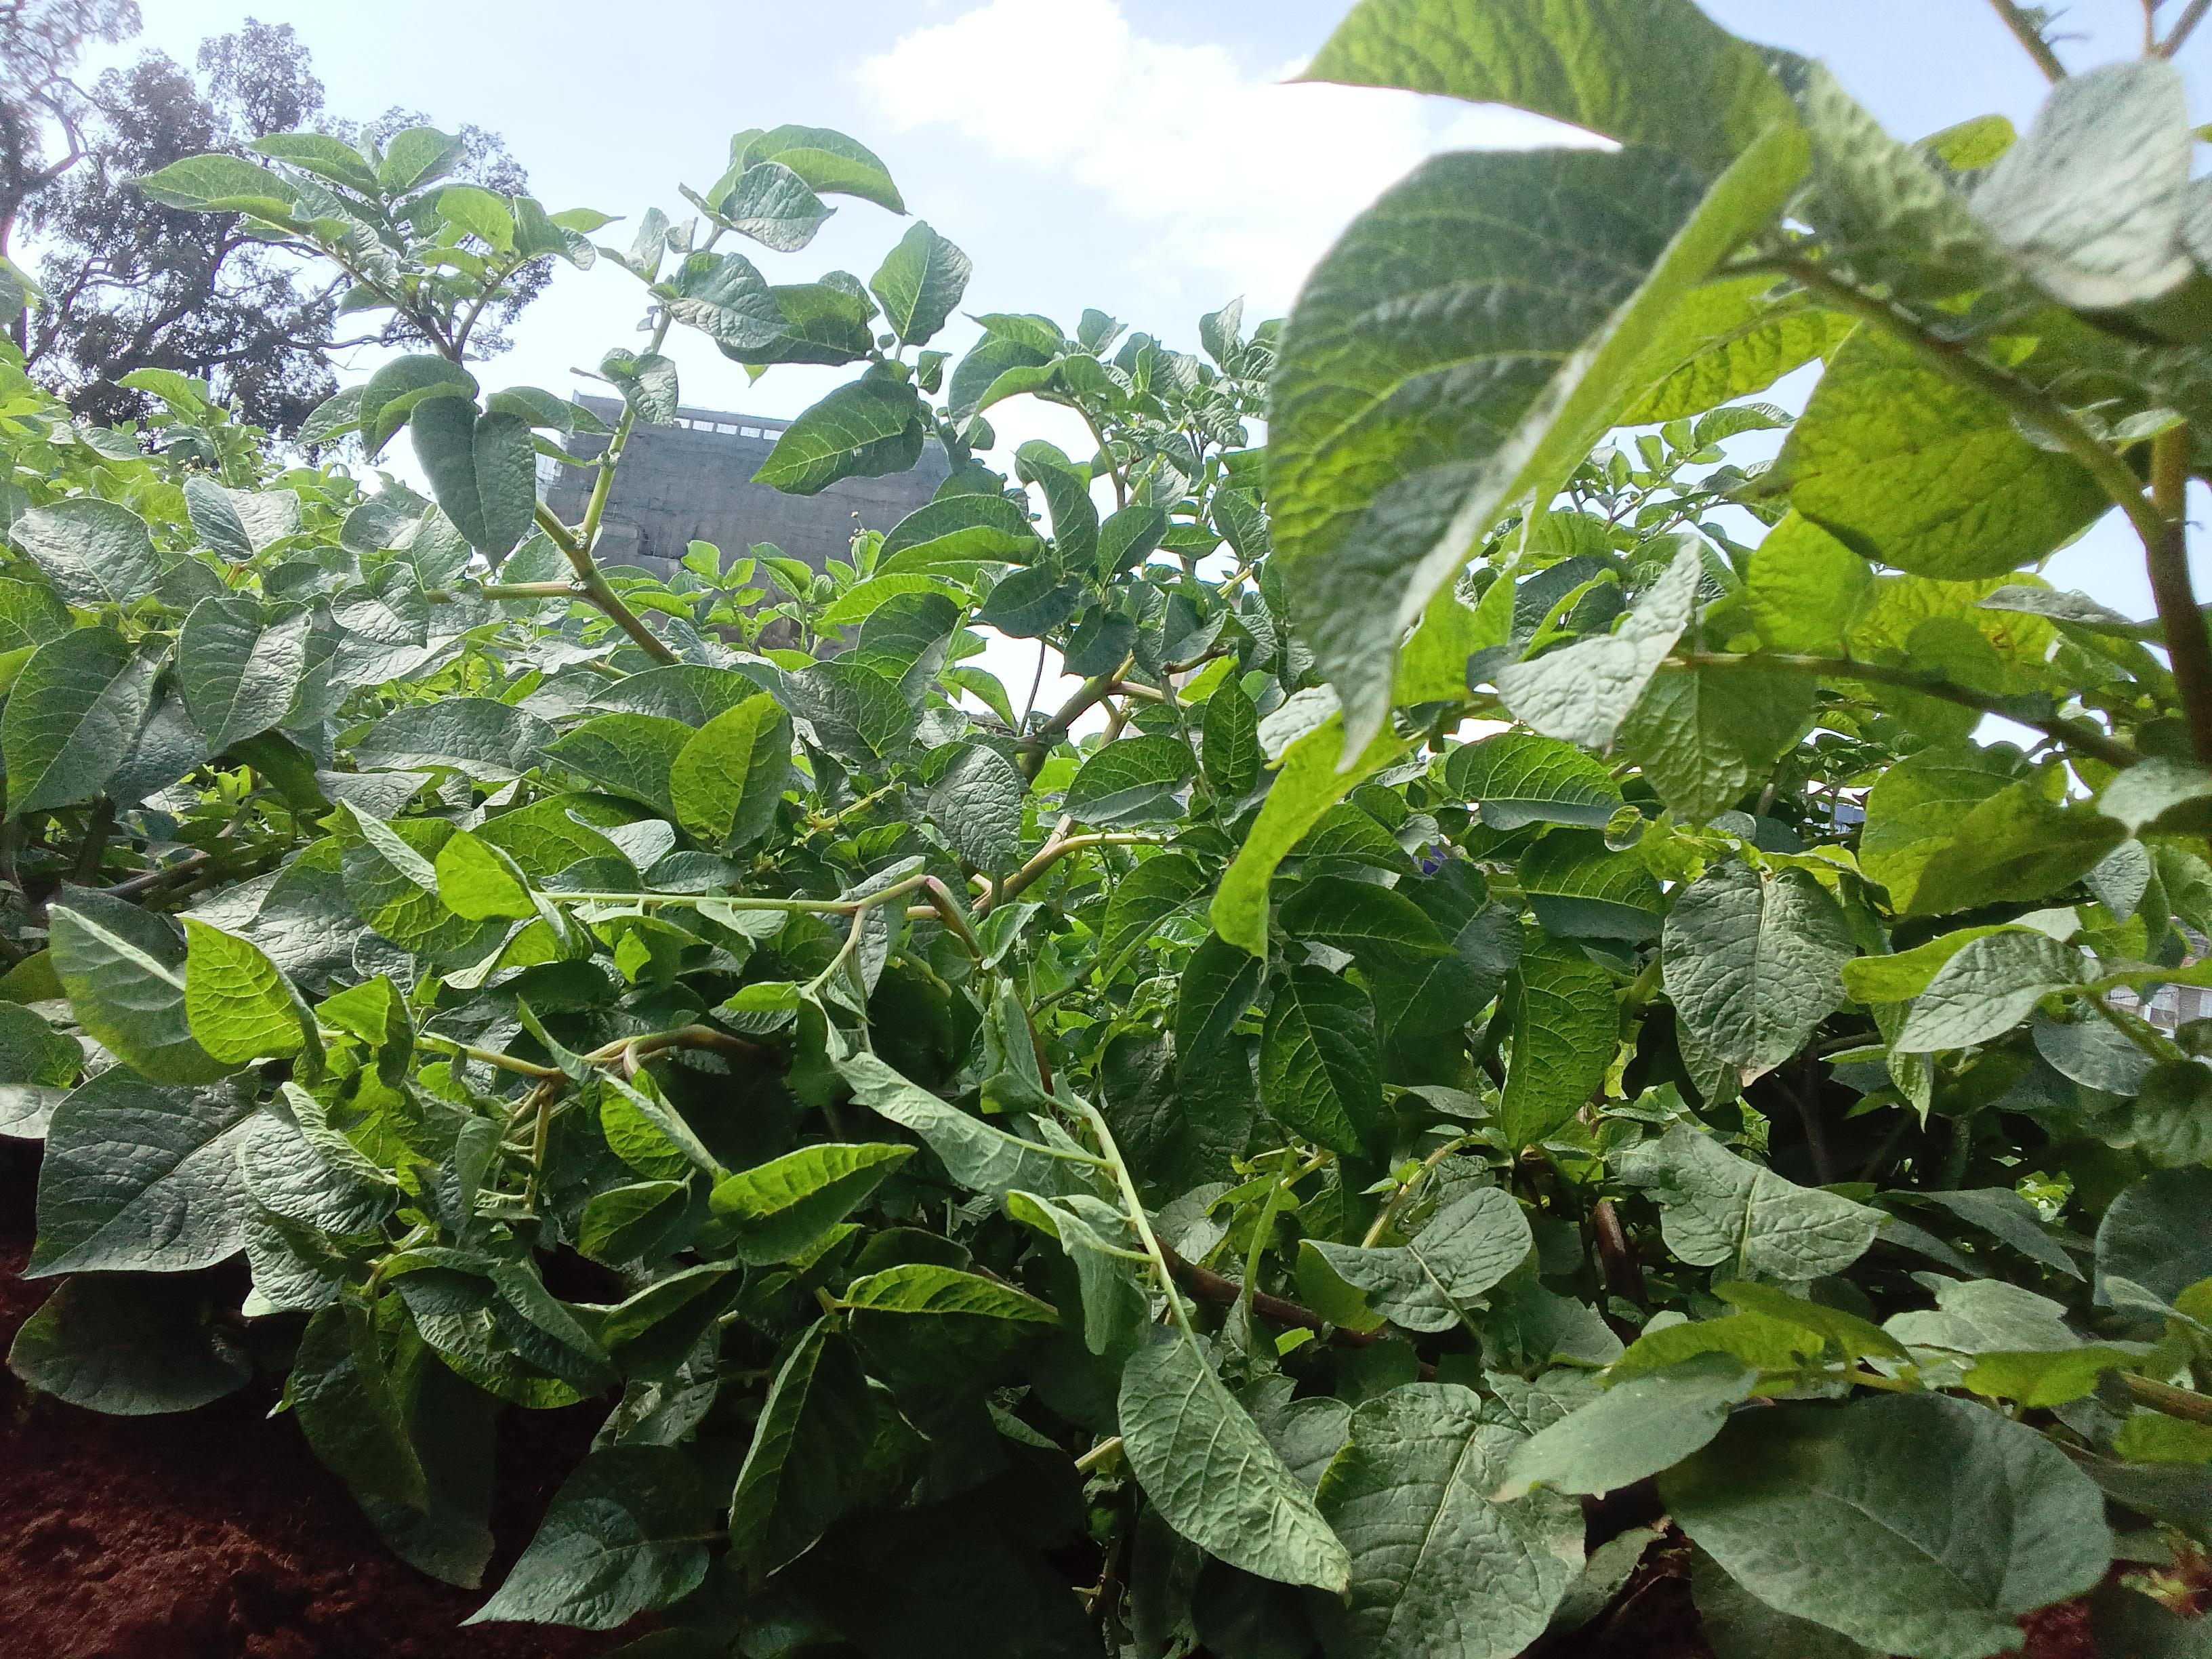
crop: potato
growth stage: flowering
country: Kenya
